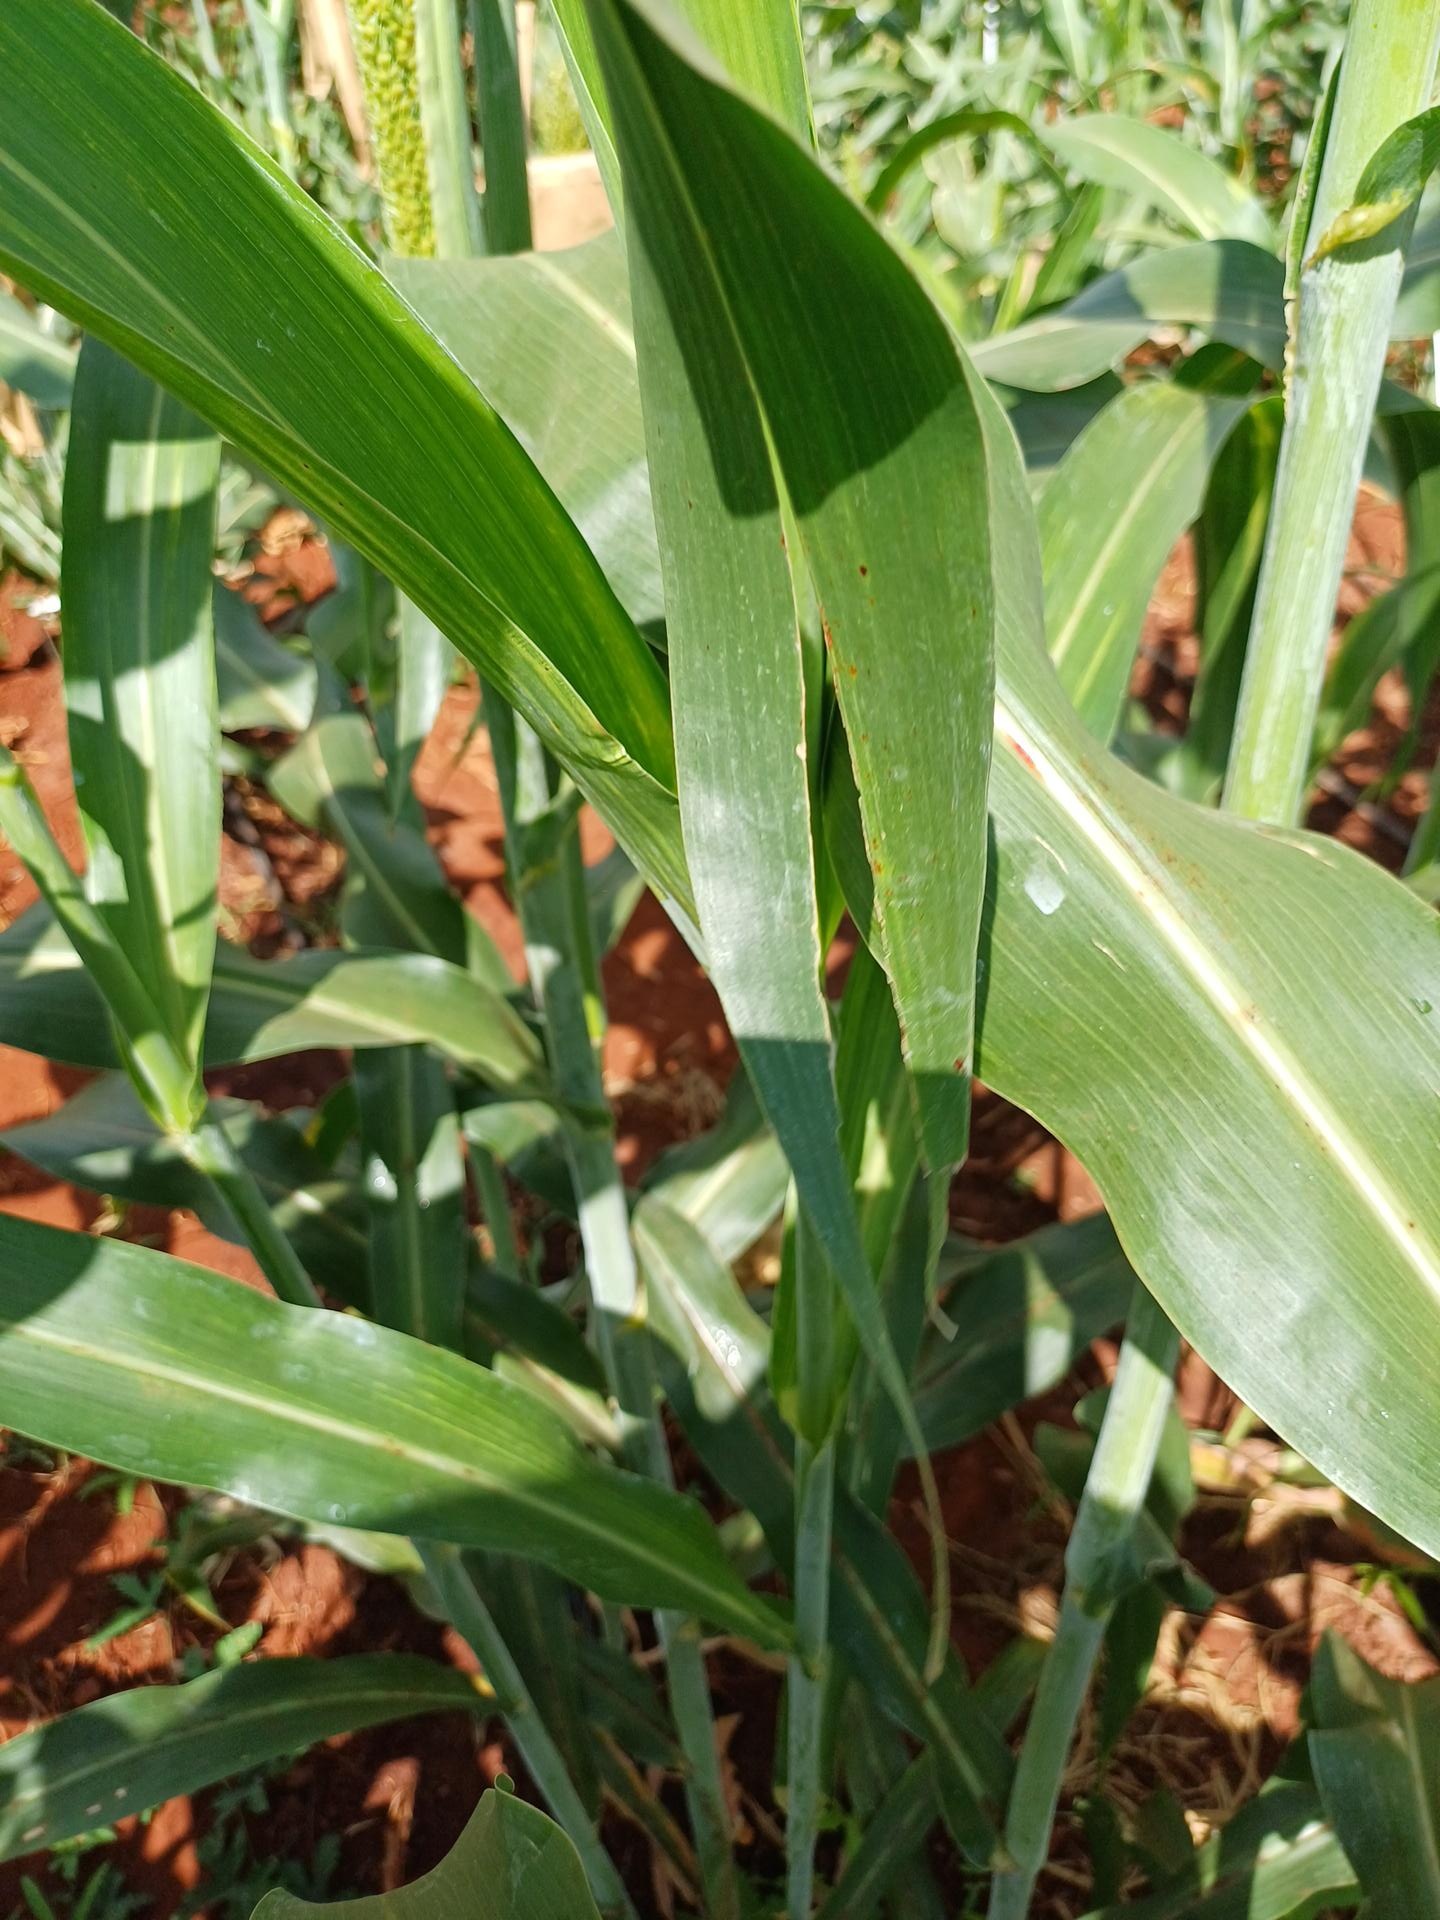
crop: sorghum
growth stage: flowering
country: Kenya
